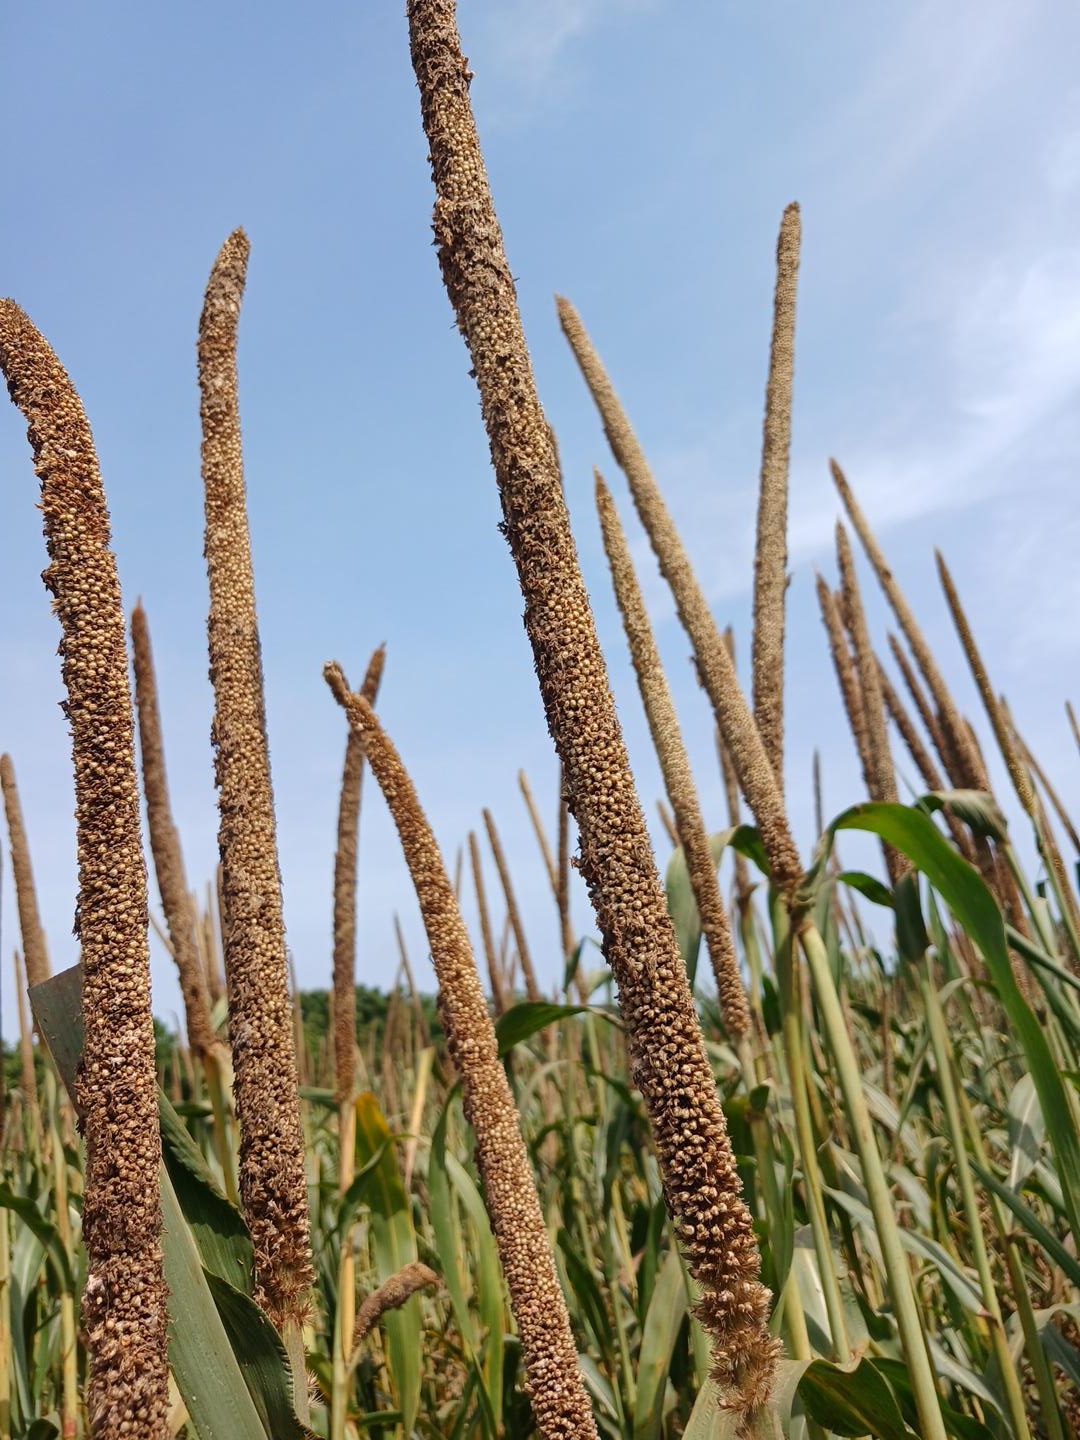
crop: pearl millet
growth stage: maturity
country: Senegal
